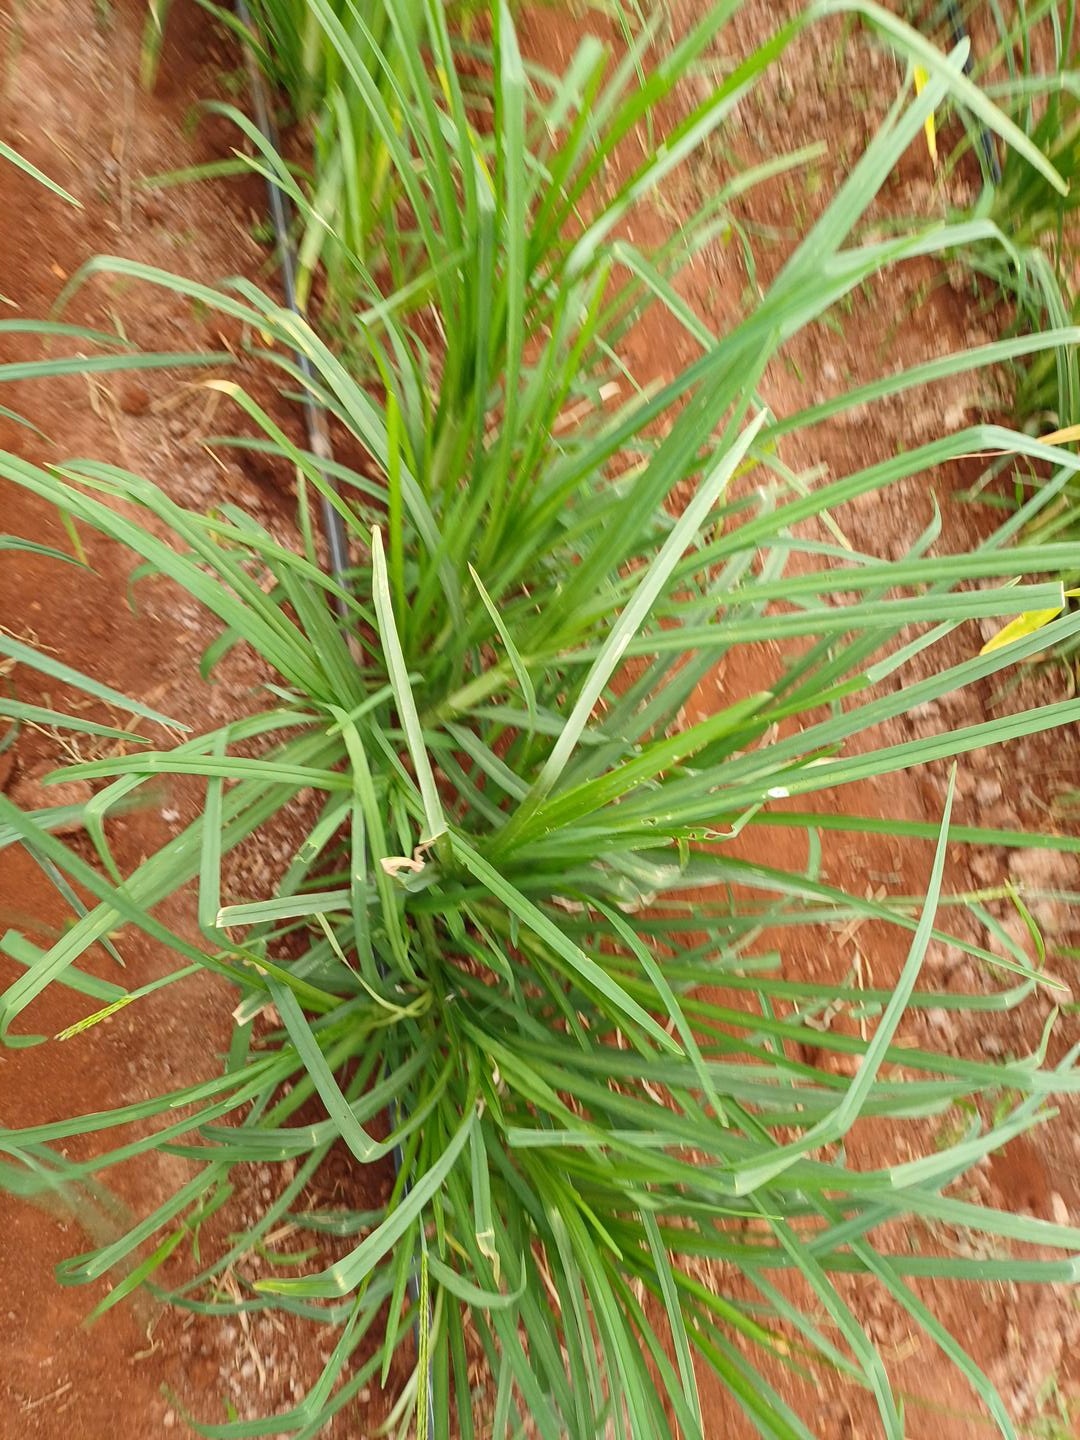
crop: finger millet
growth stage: vegetative
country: Kenya
